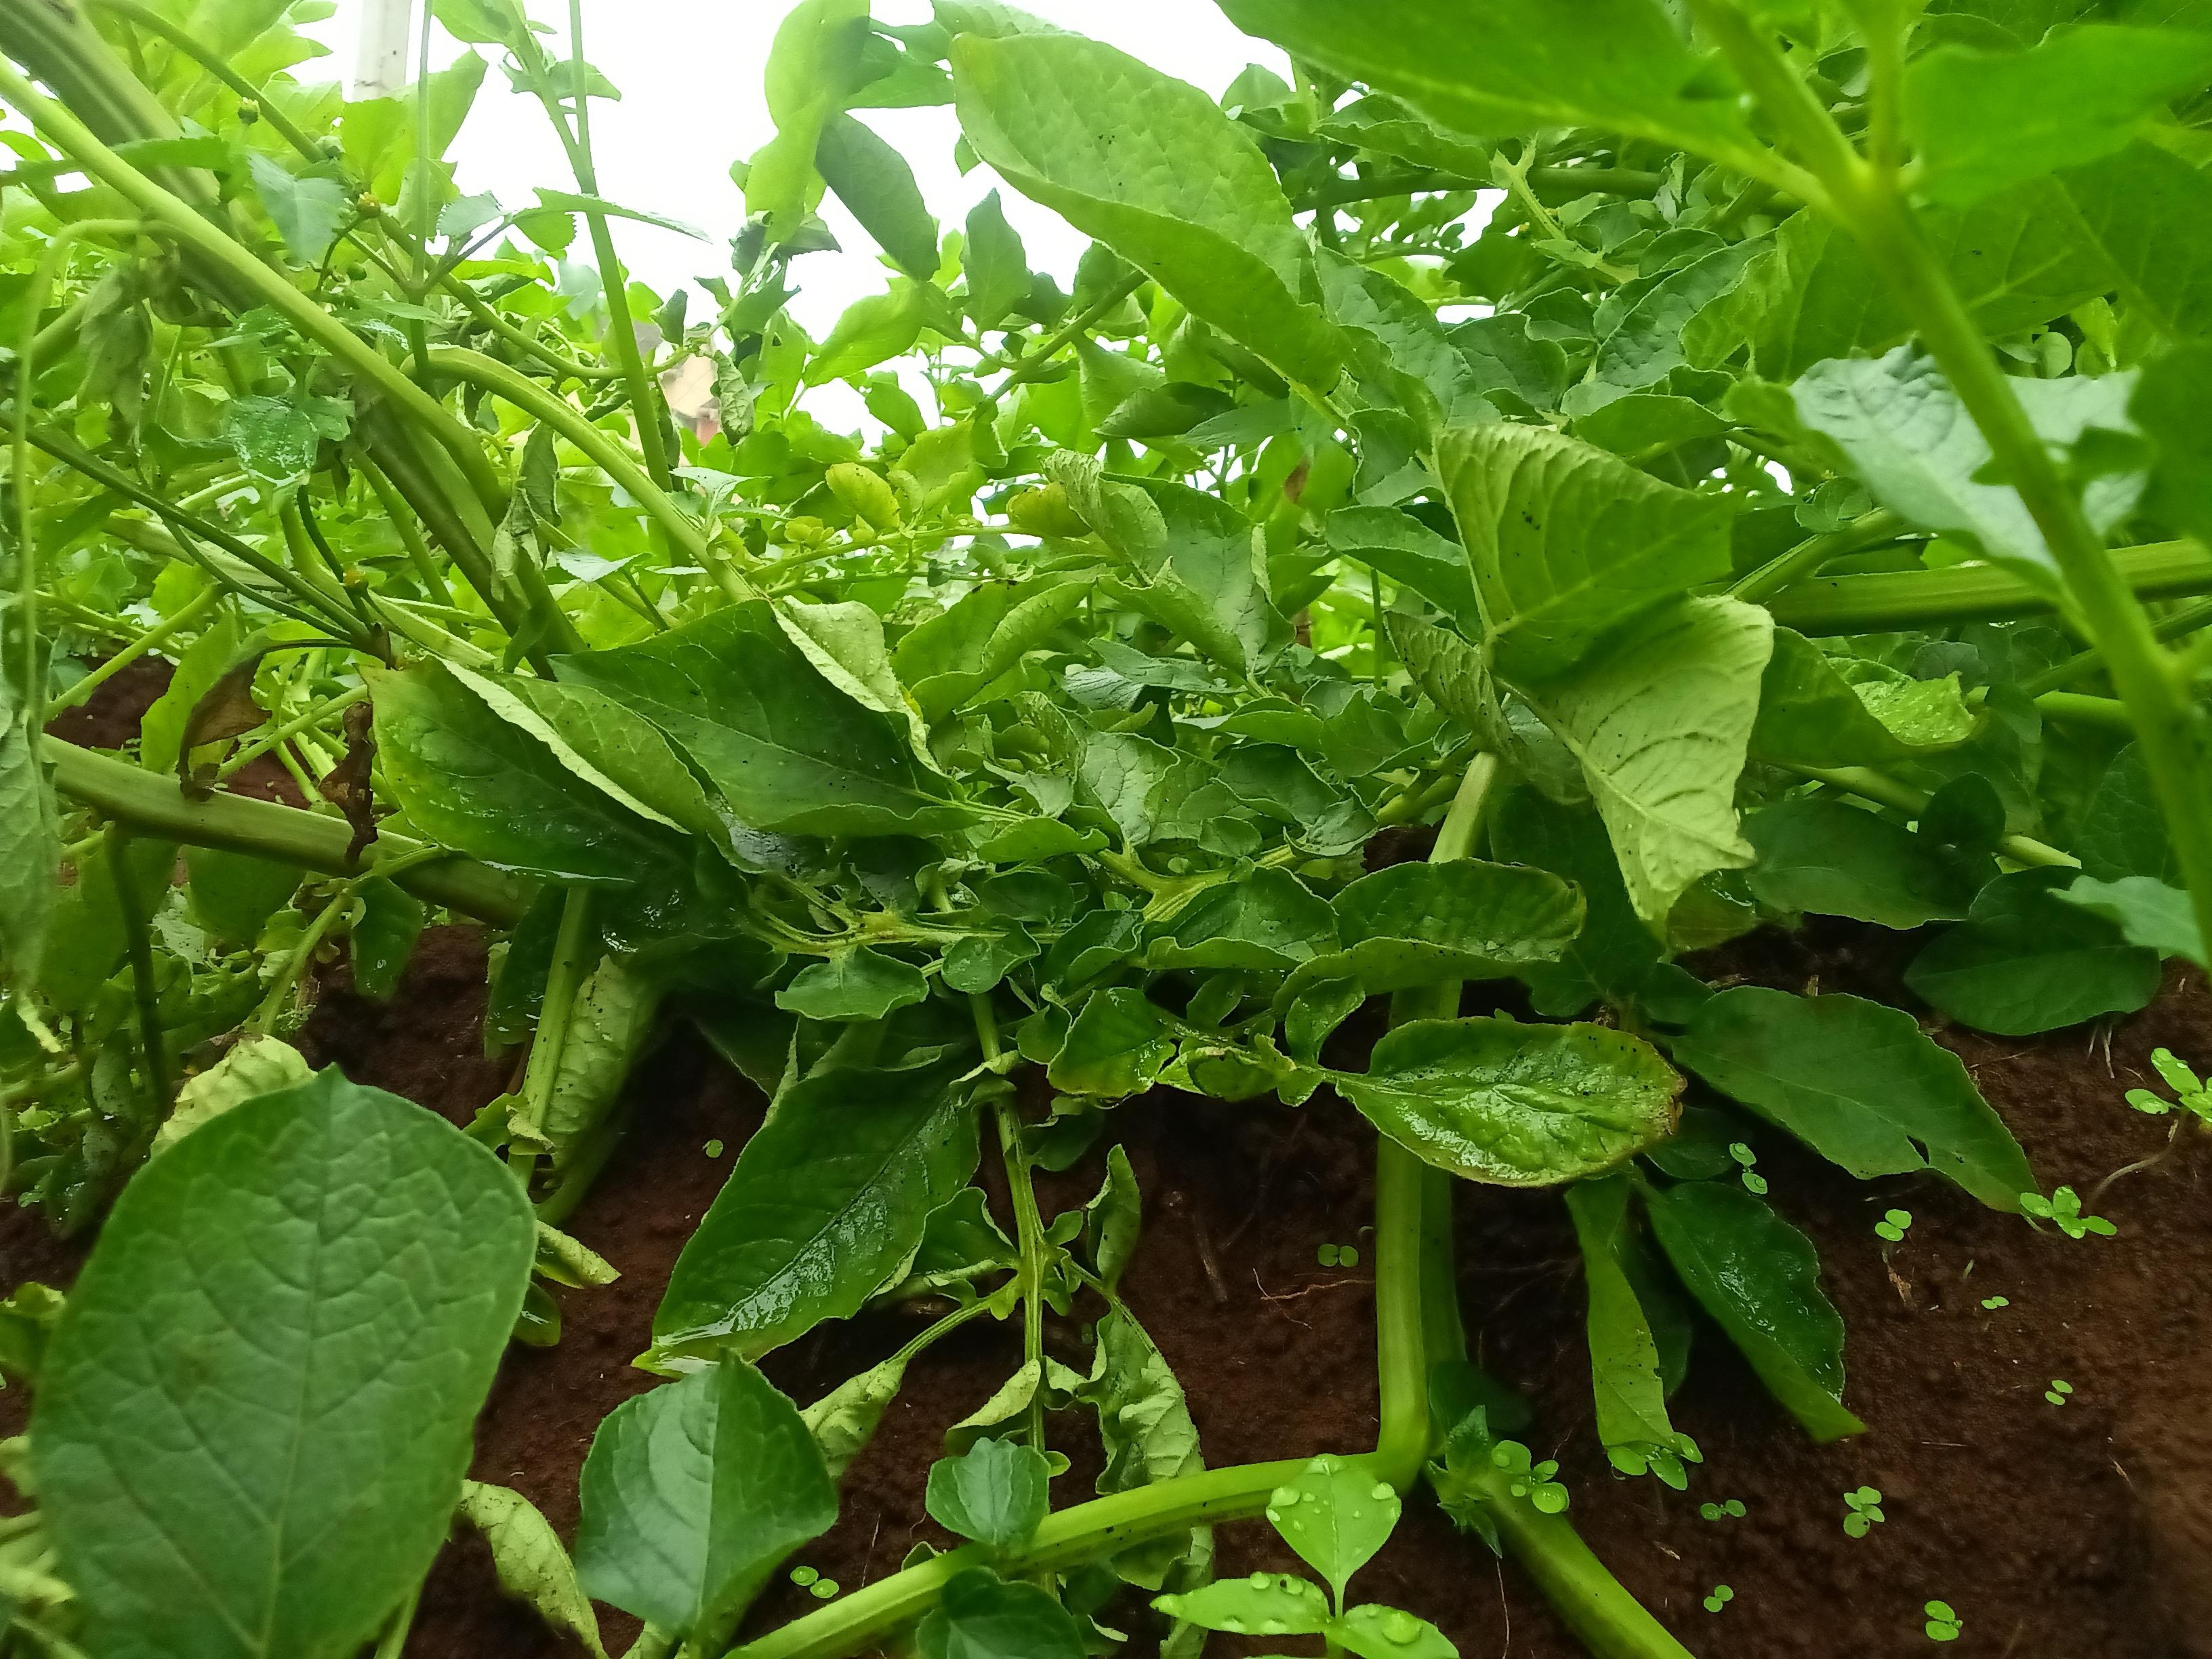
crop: potato
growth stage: flowering
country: Kenya
